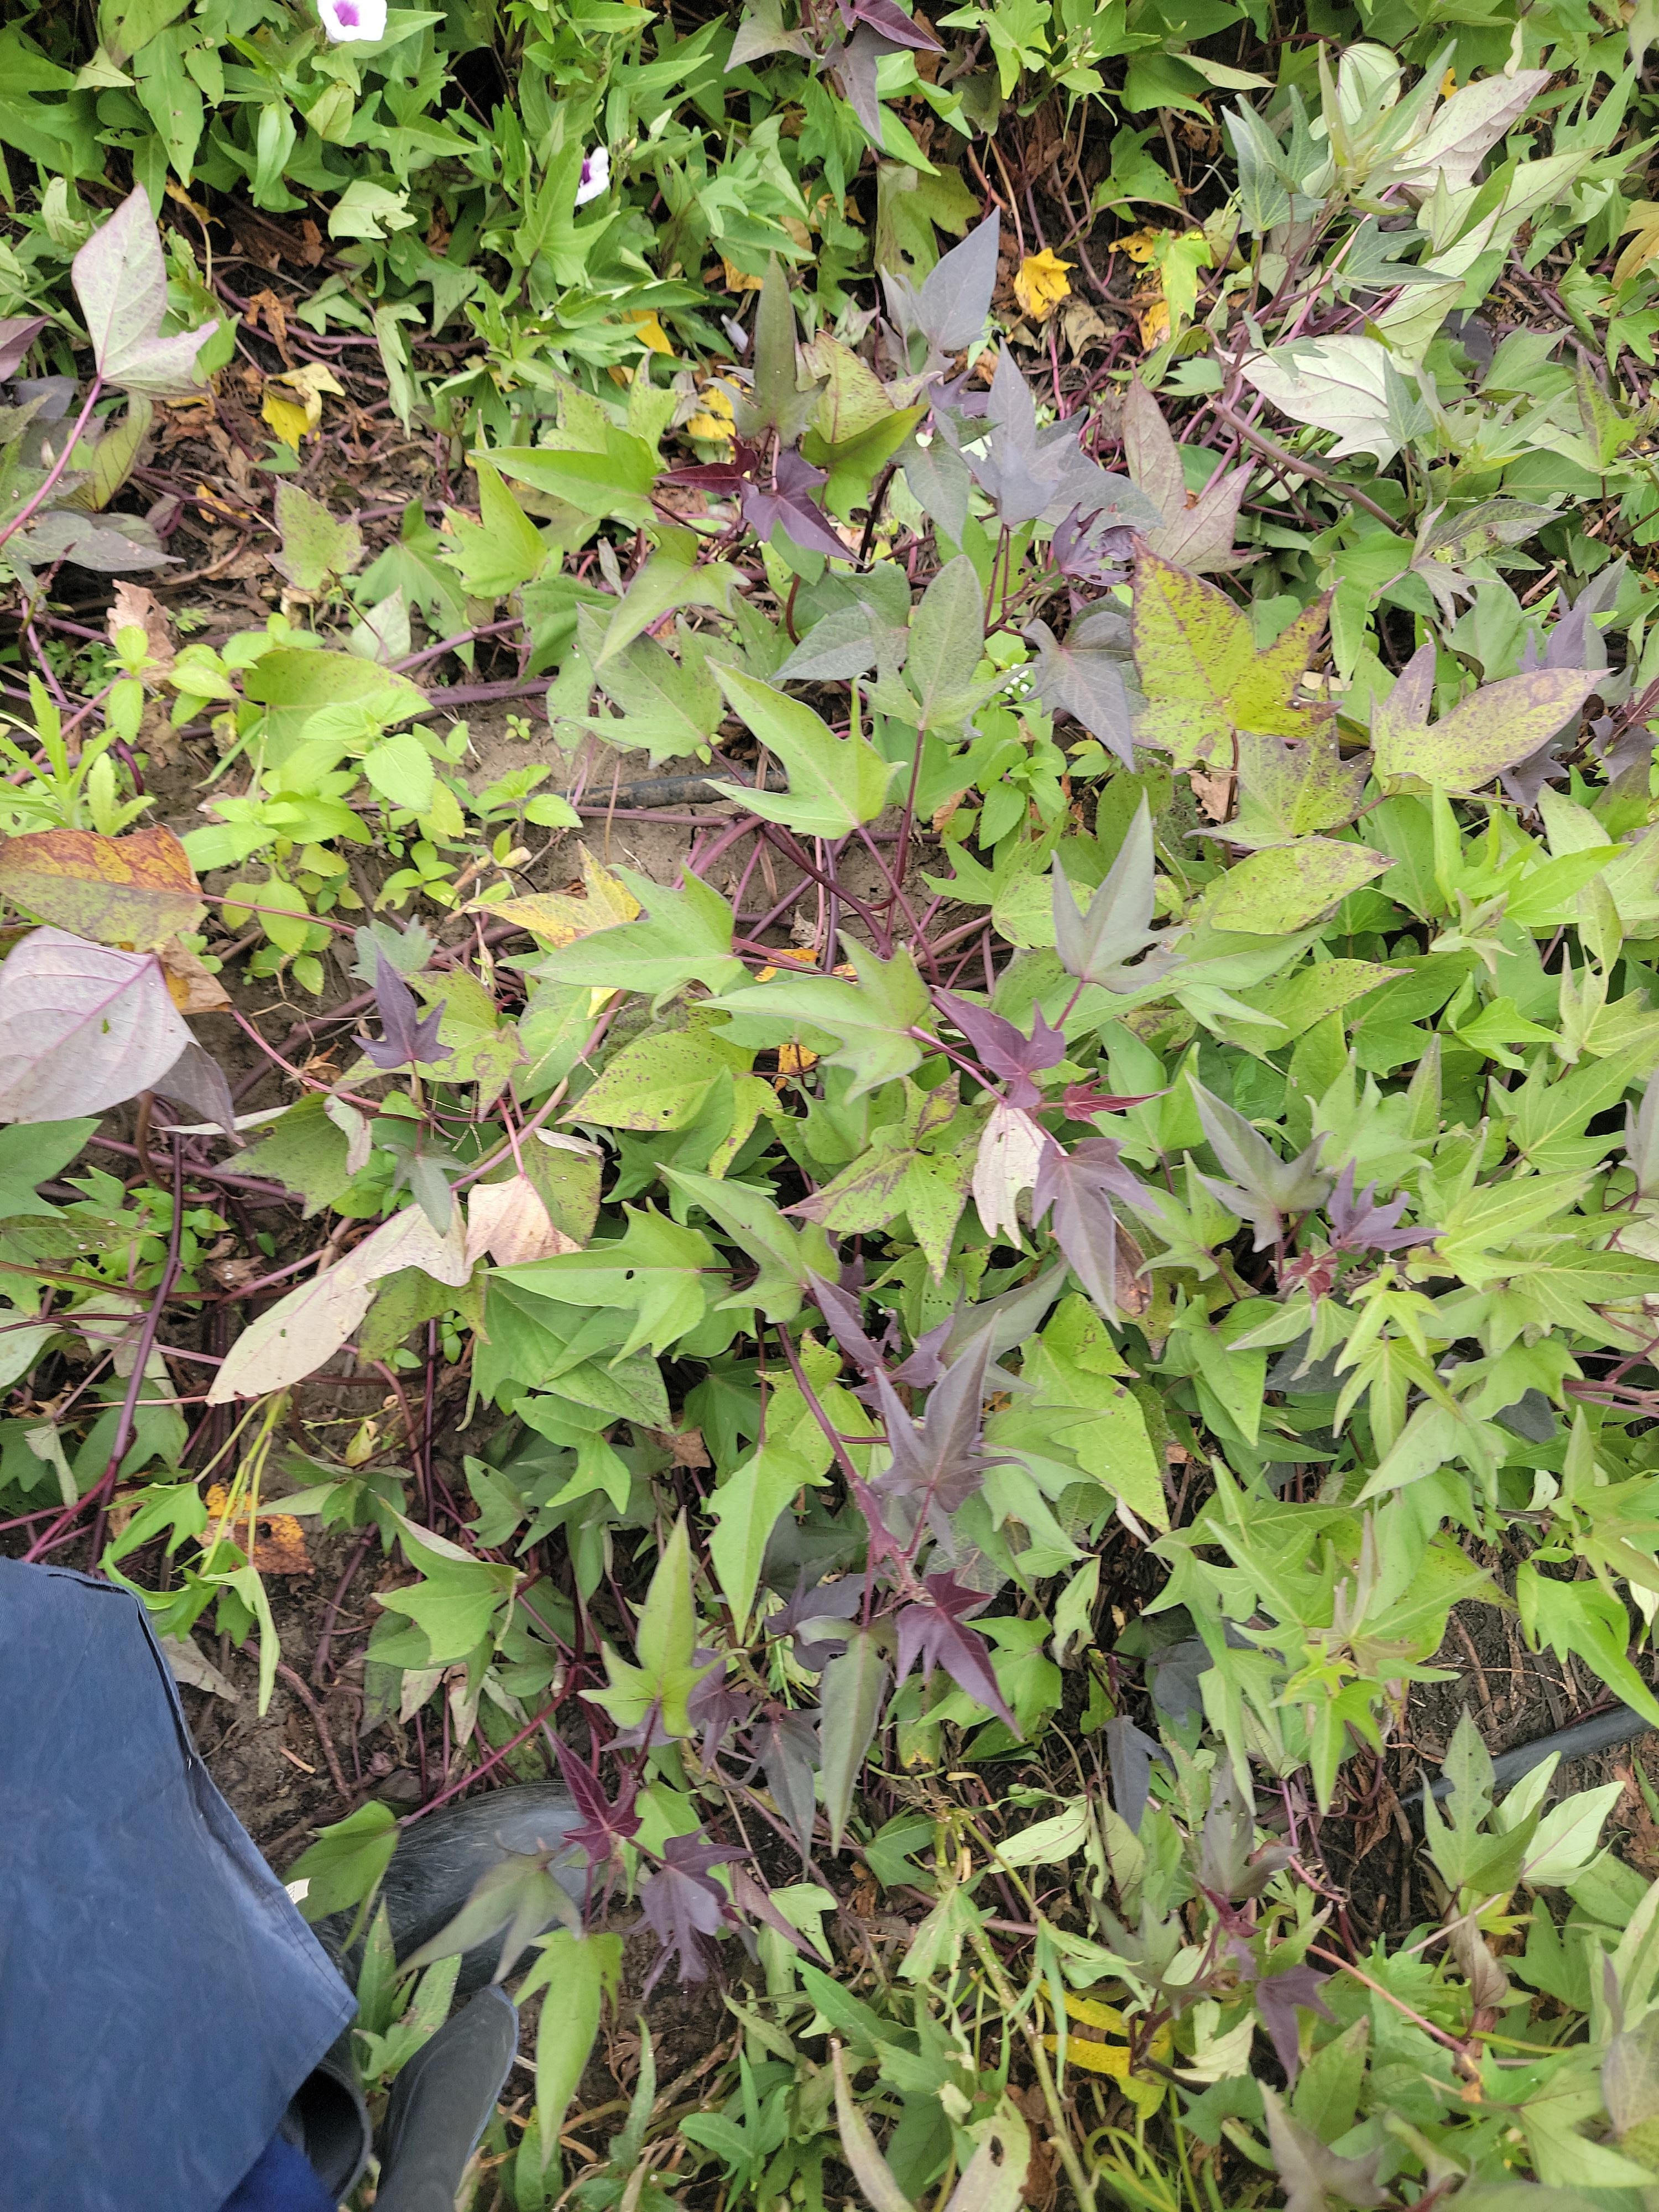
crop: sweet potato
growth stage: flowering
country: Tanzania
